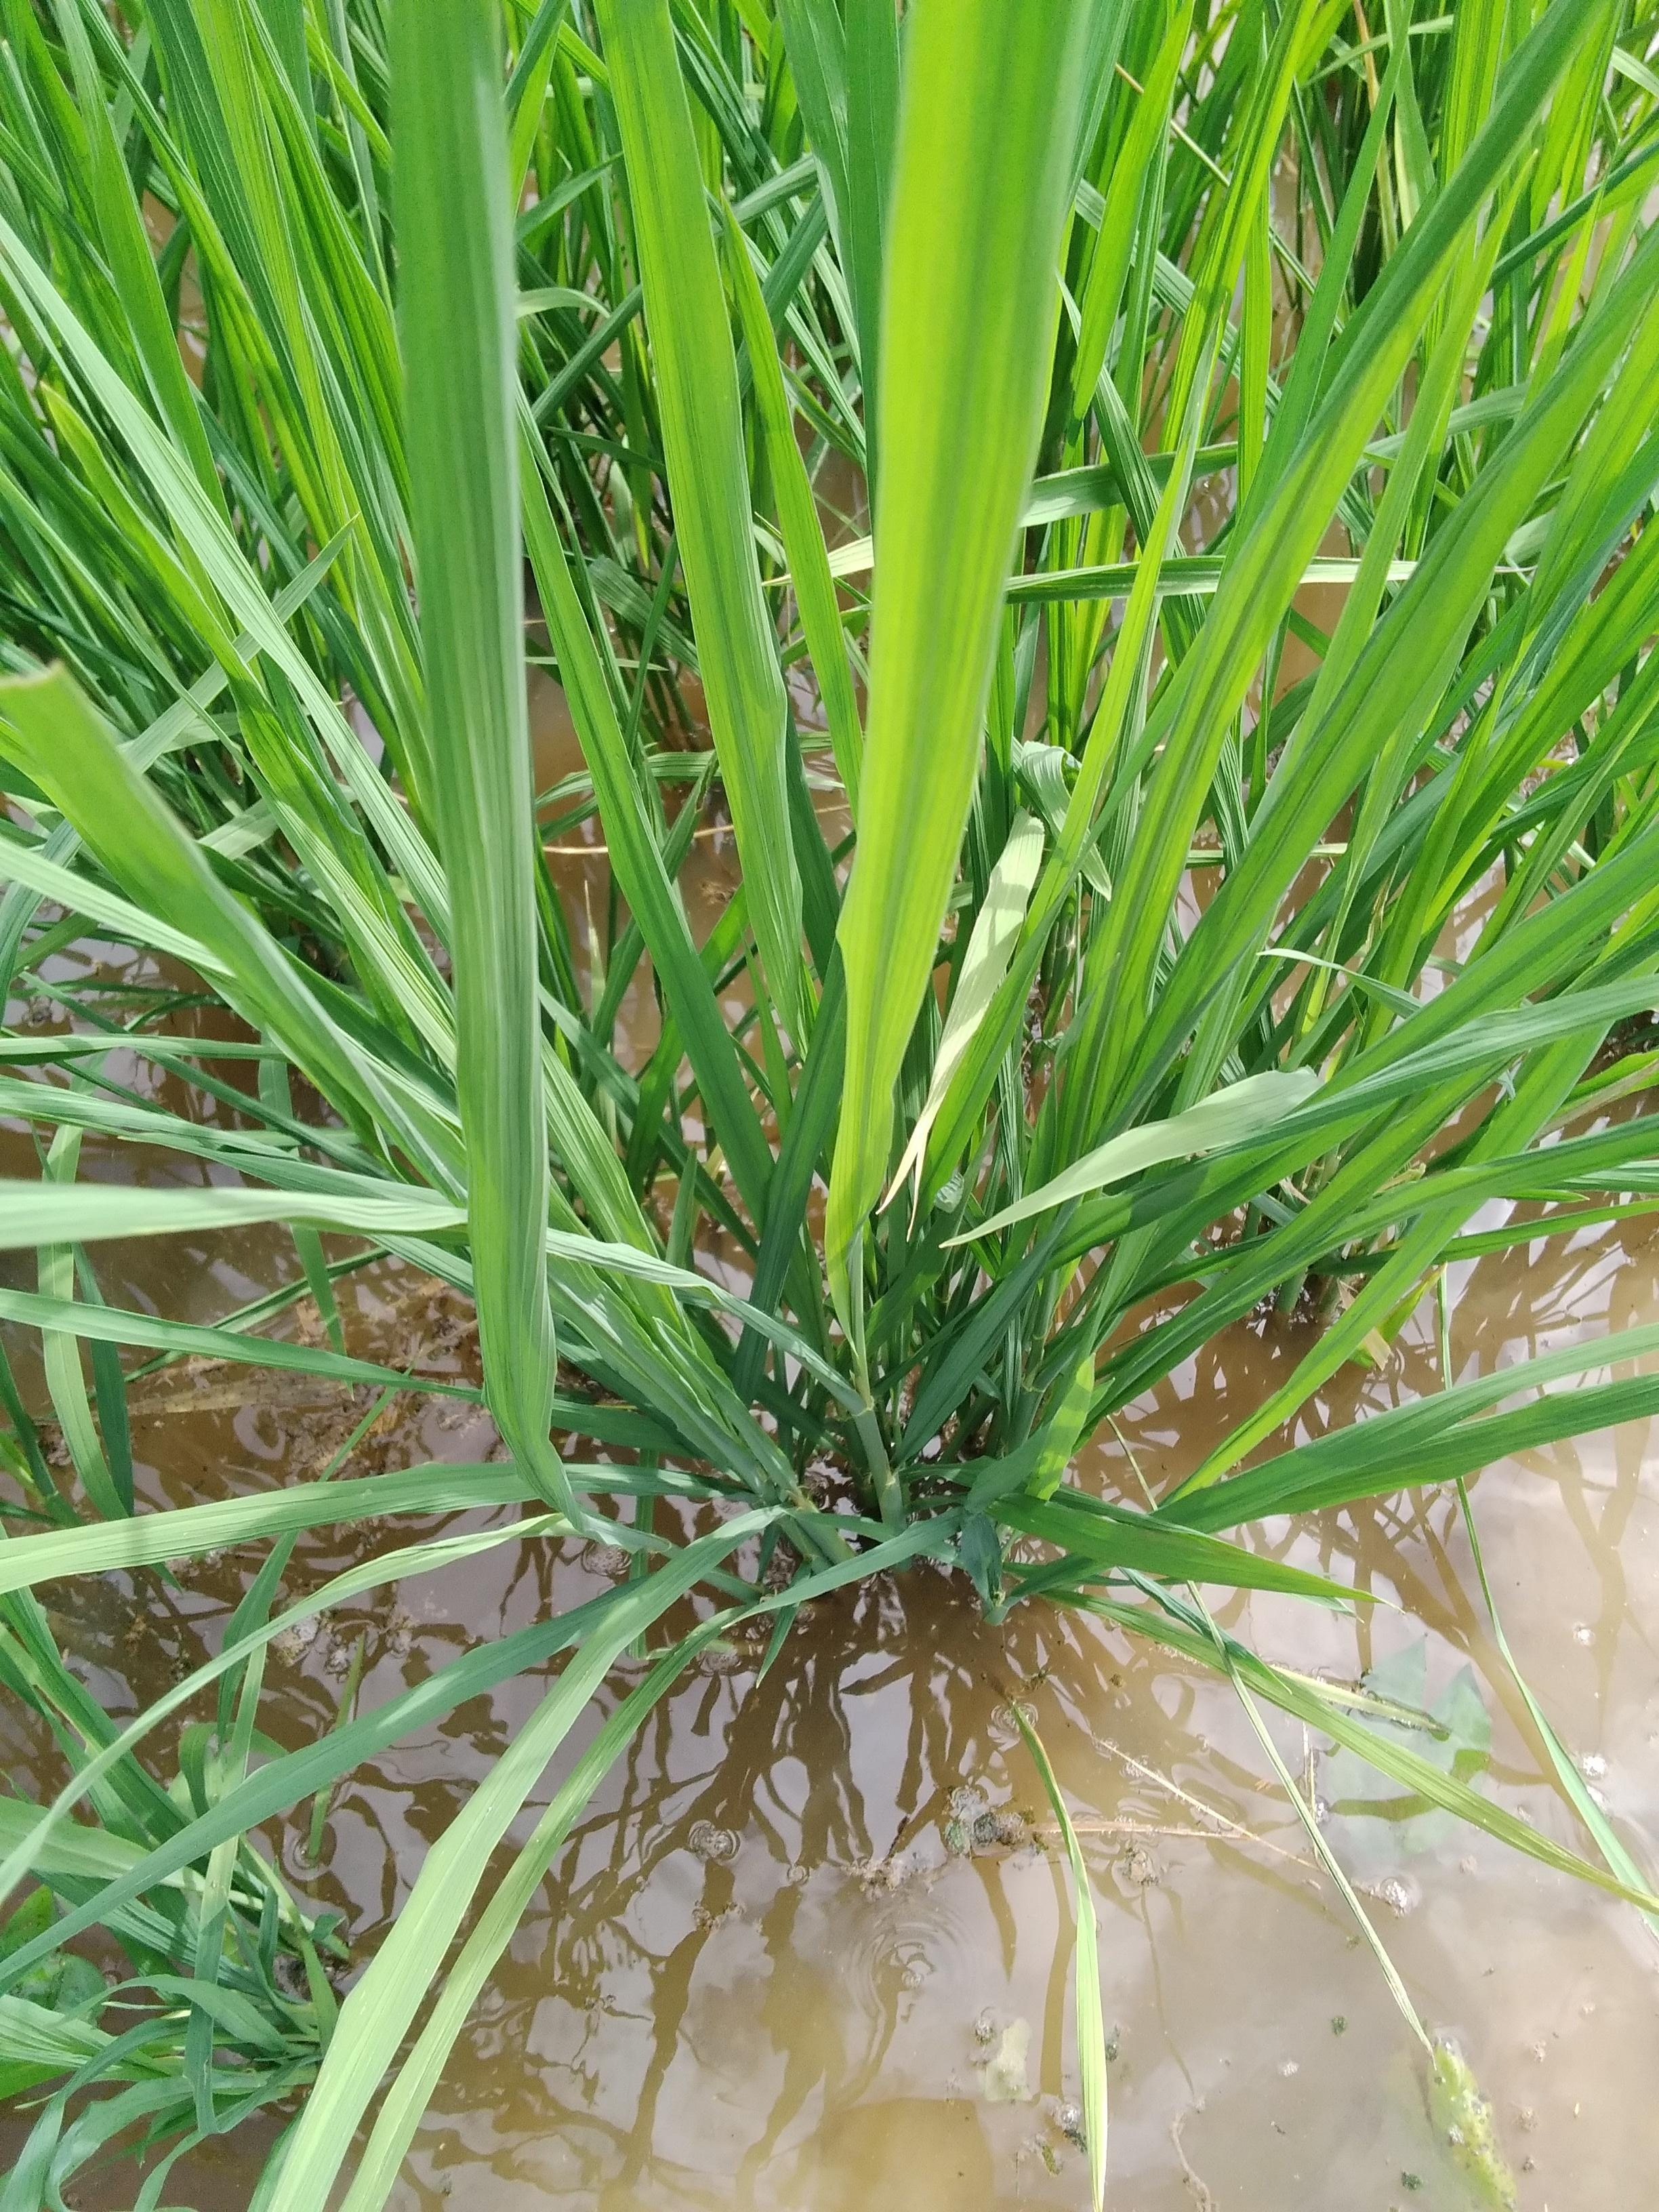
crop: rice
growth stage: elongation stem
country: Nigeria
